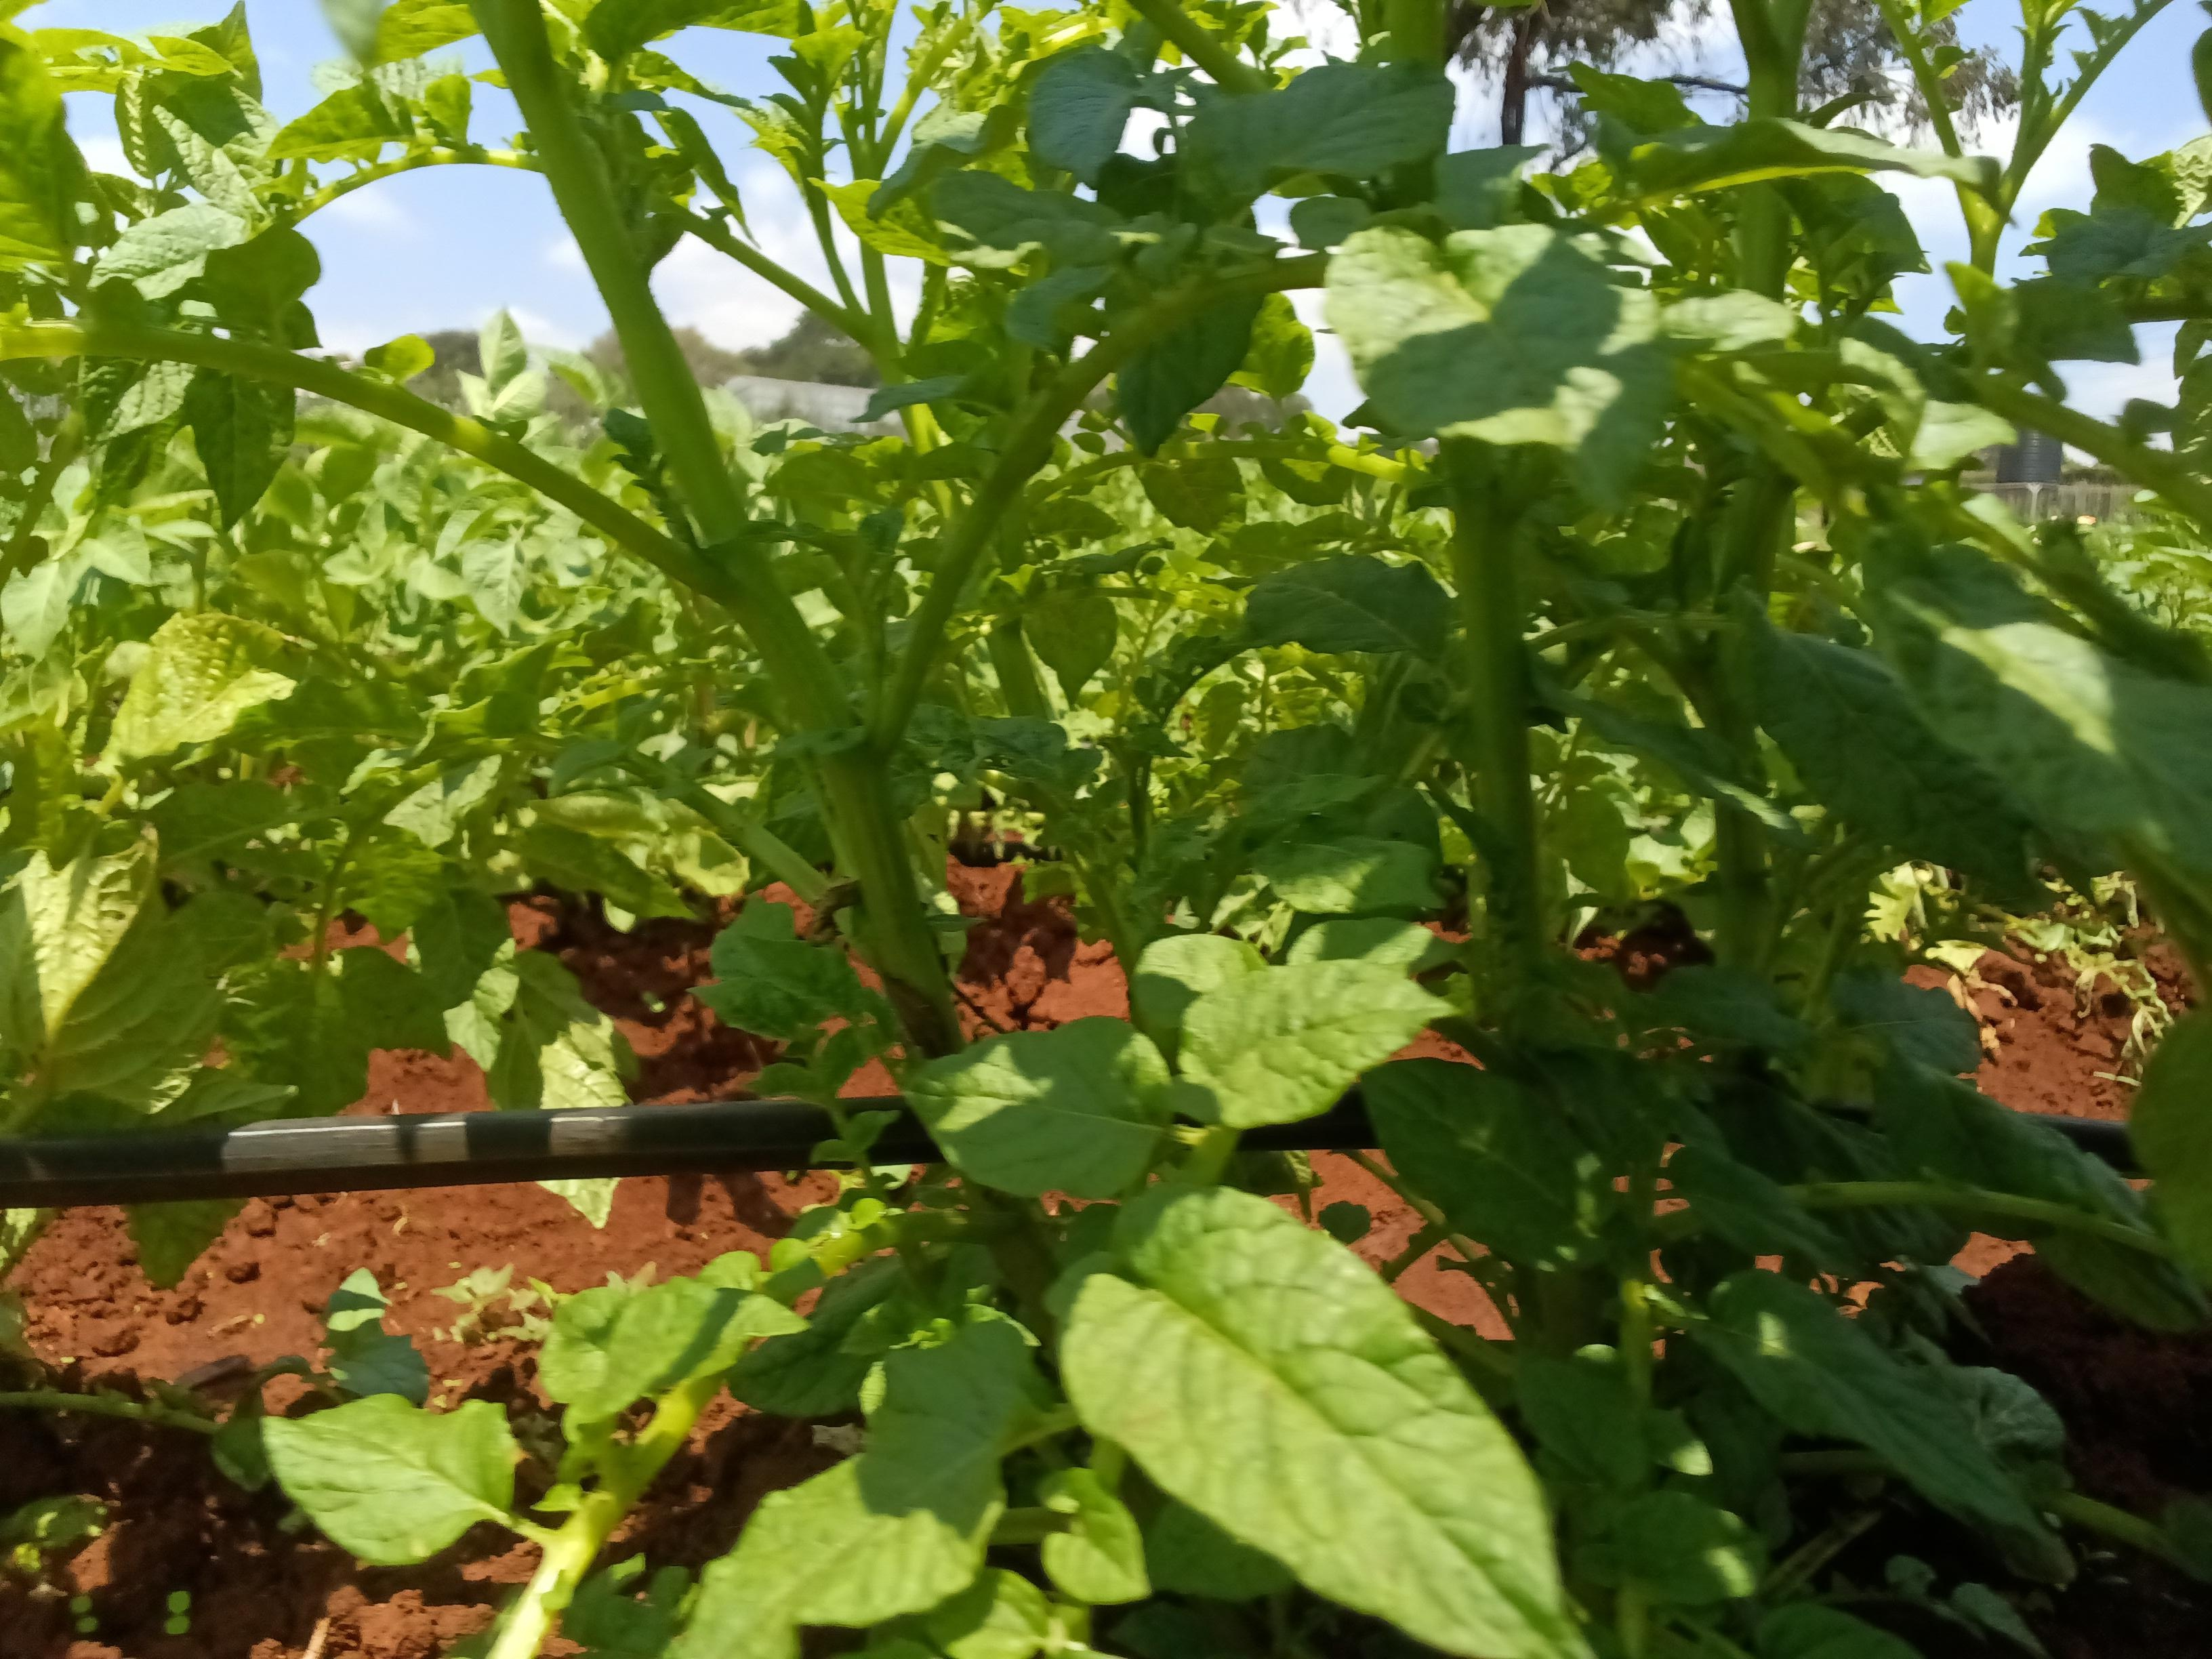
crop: potato
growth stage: vegetative
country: Kenya
